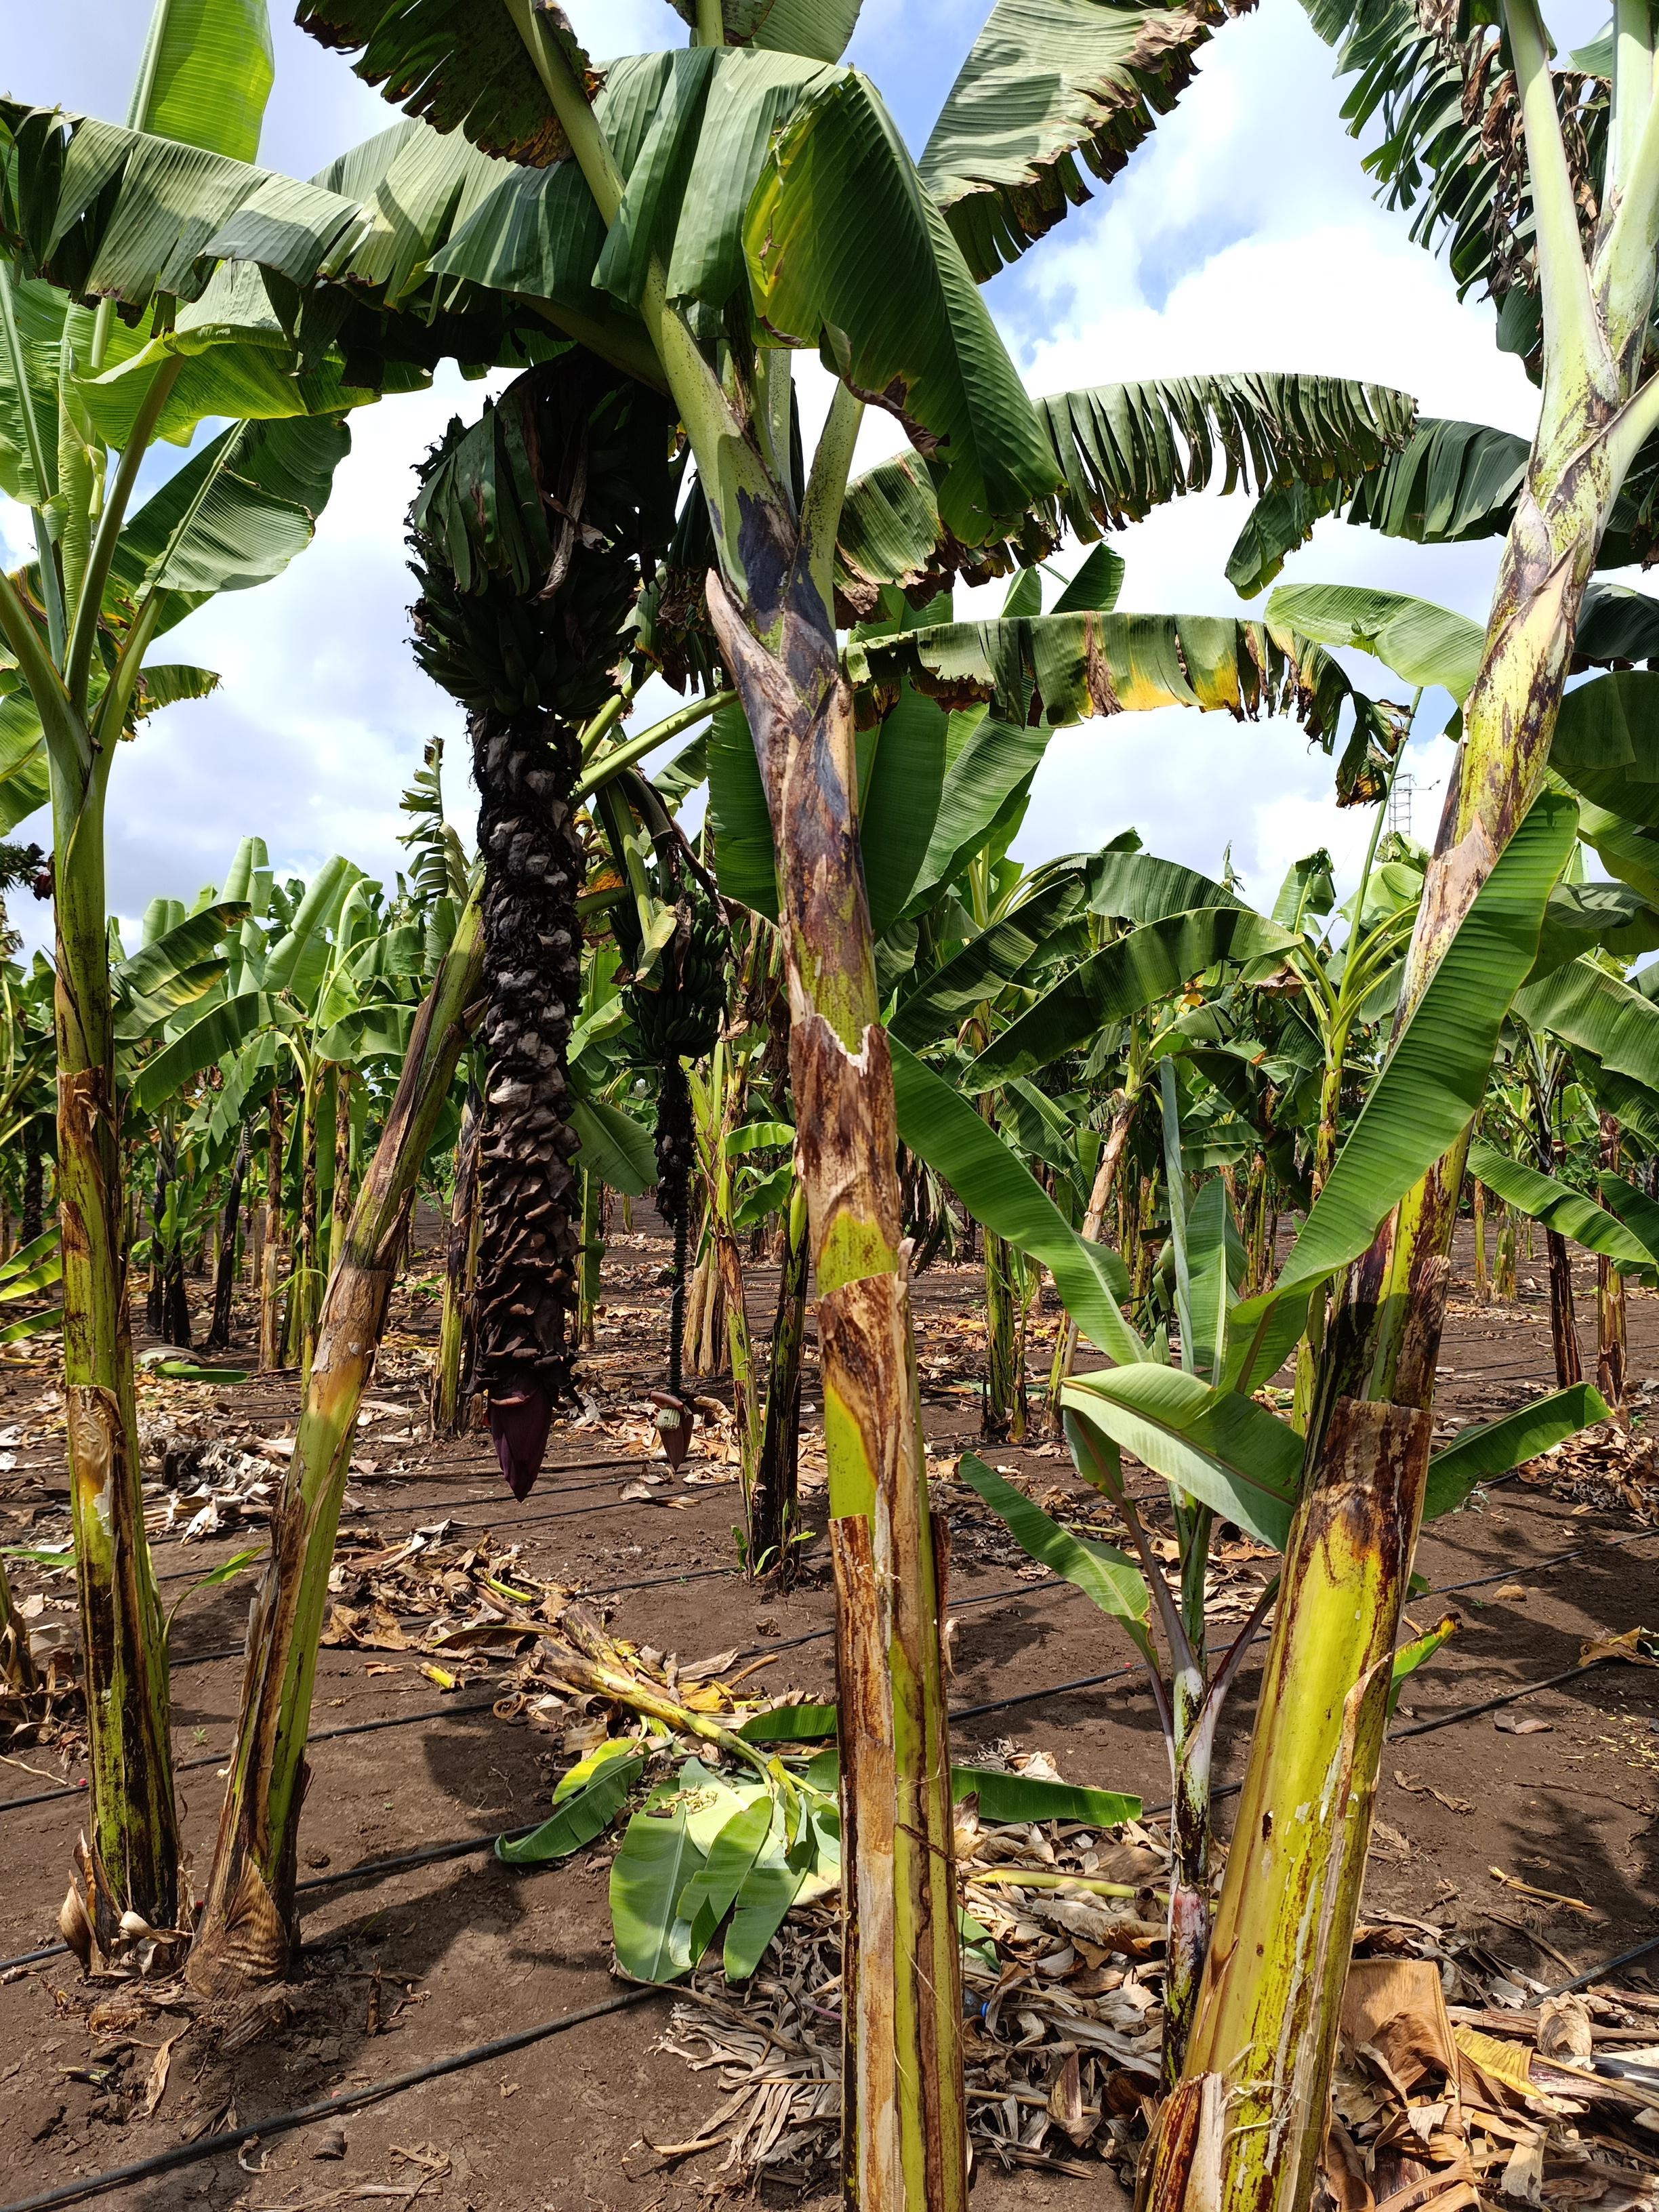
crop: banana
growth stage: development fruit
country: Tanzania
